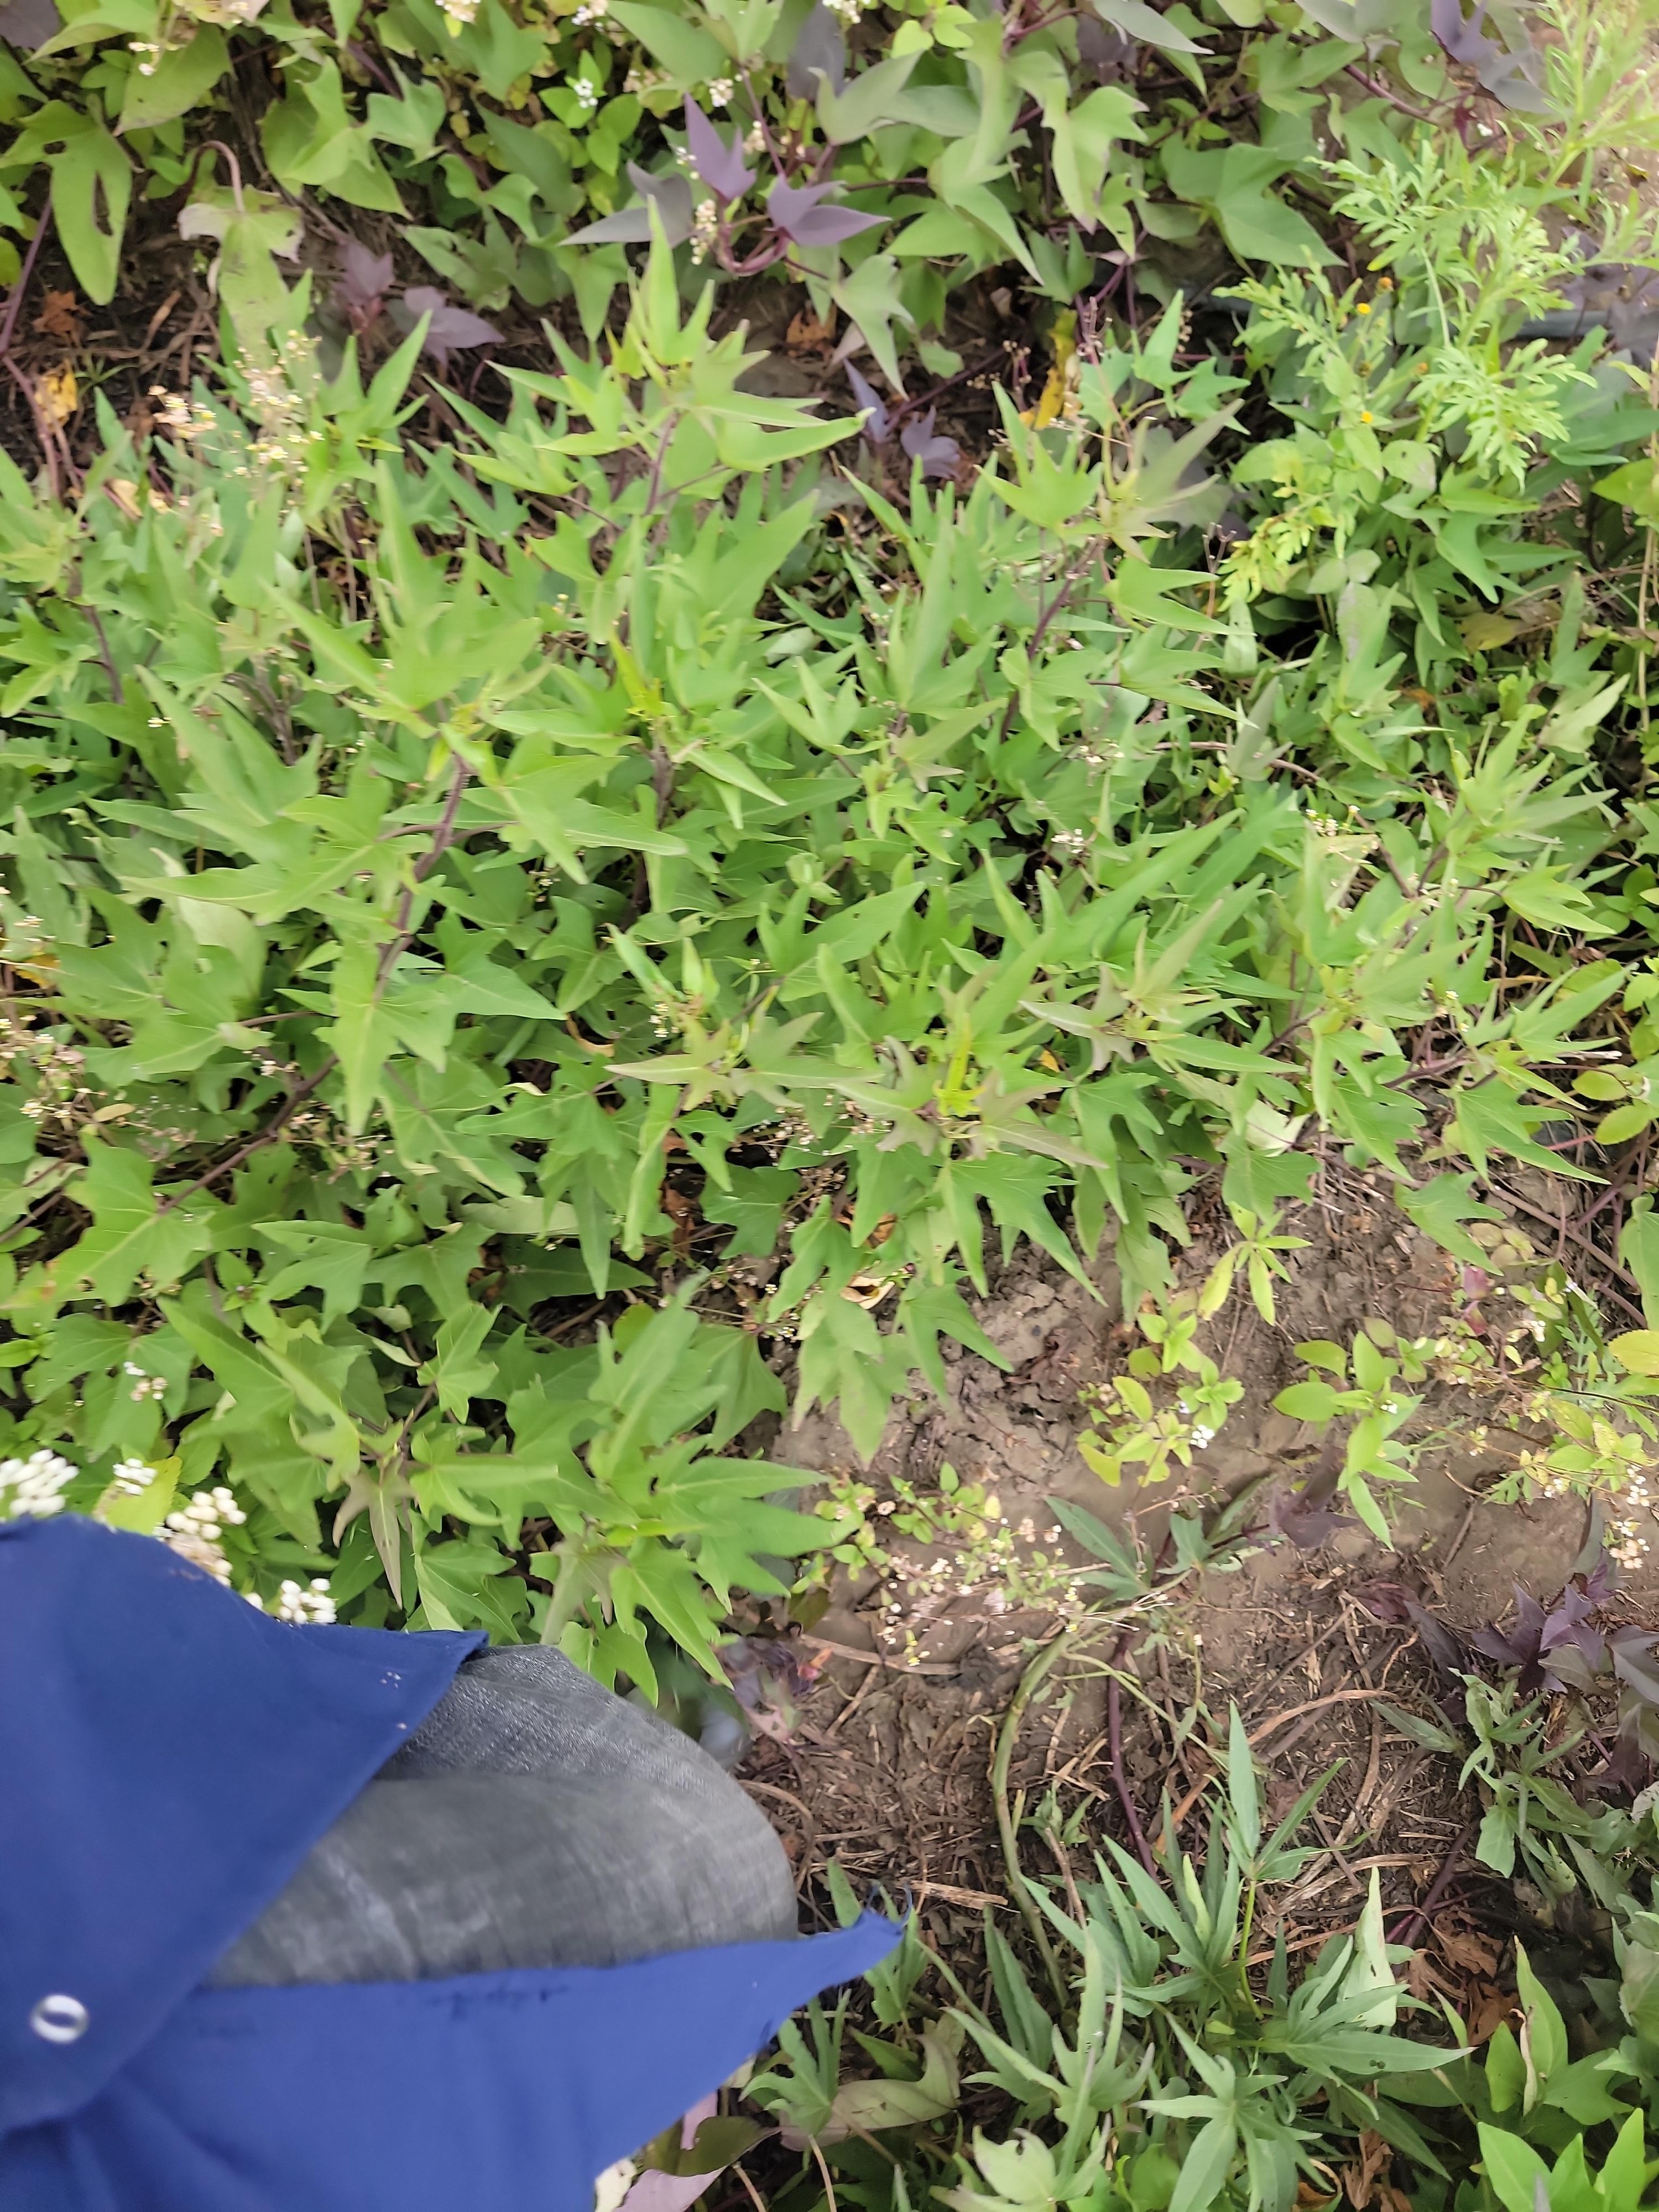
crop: sweet potato
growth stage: flowering
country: Tanzania
